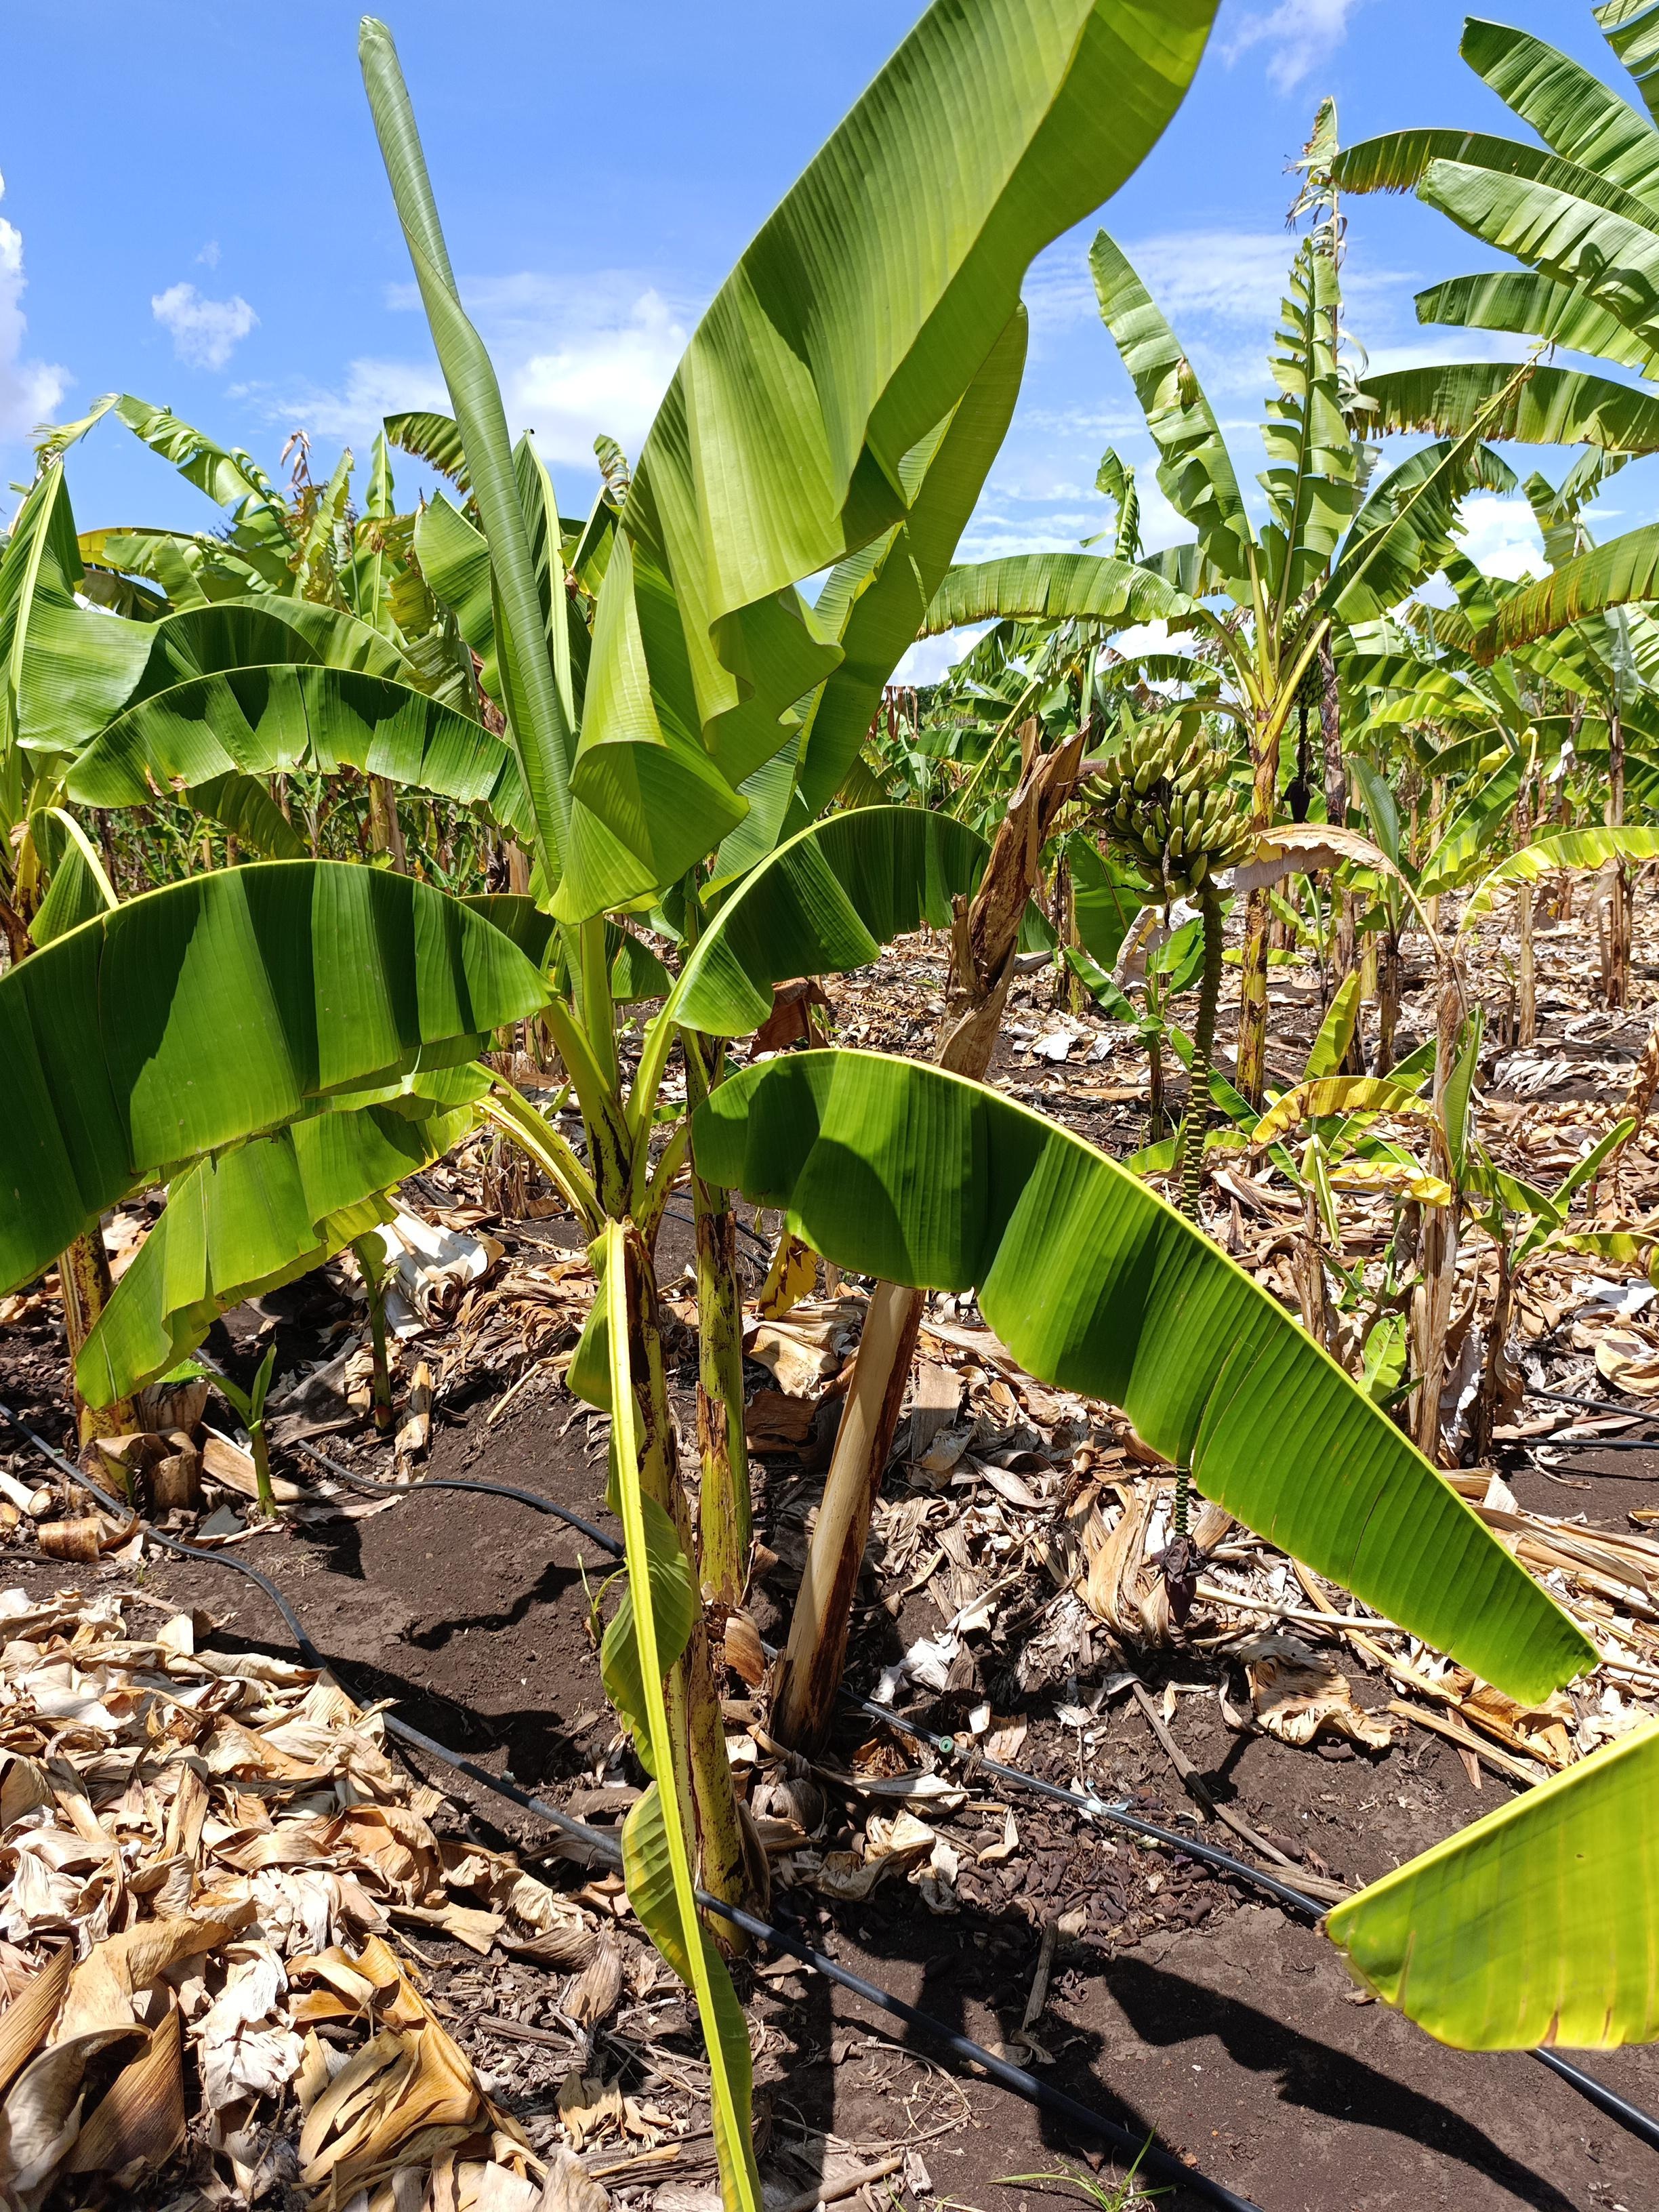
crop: banana
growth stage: development fruit
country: Tanzania
